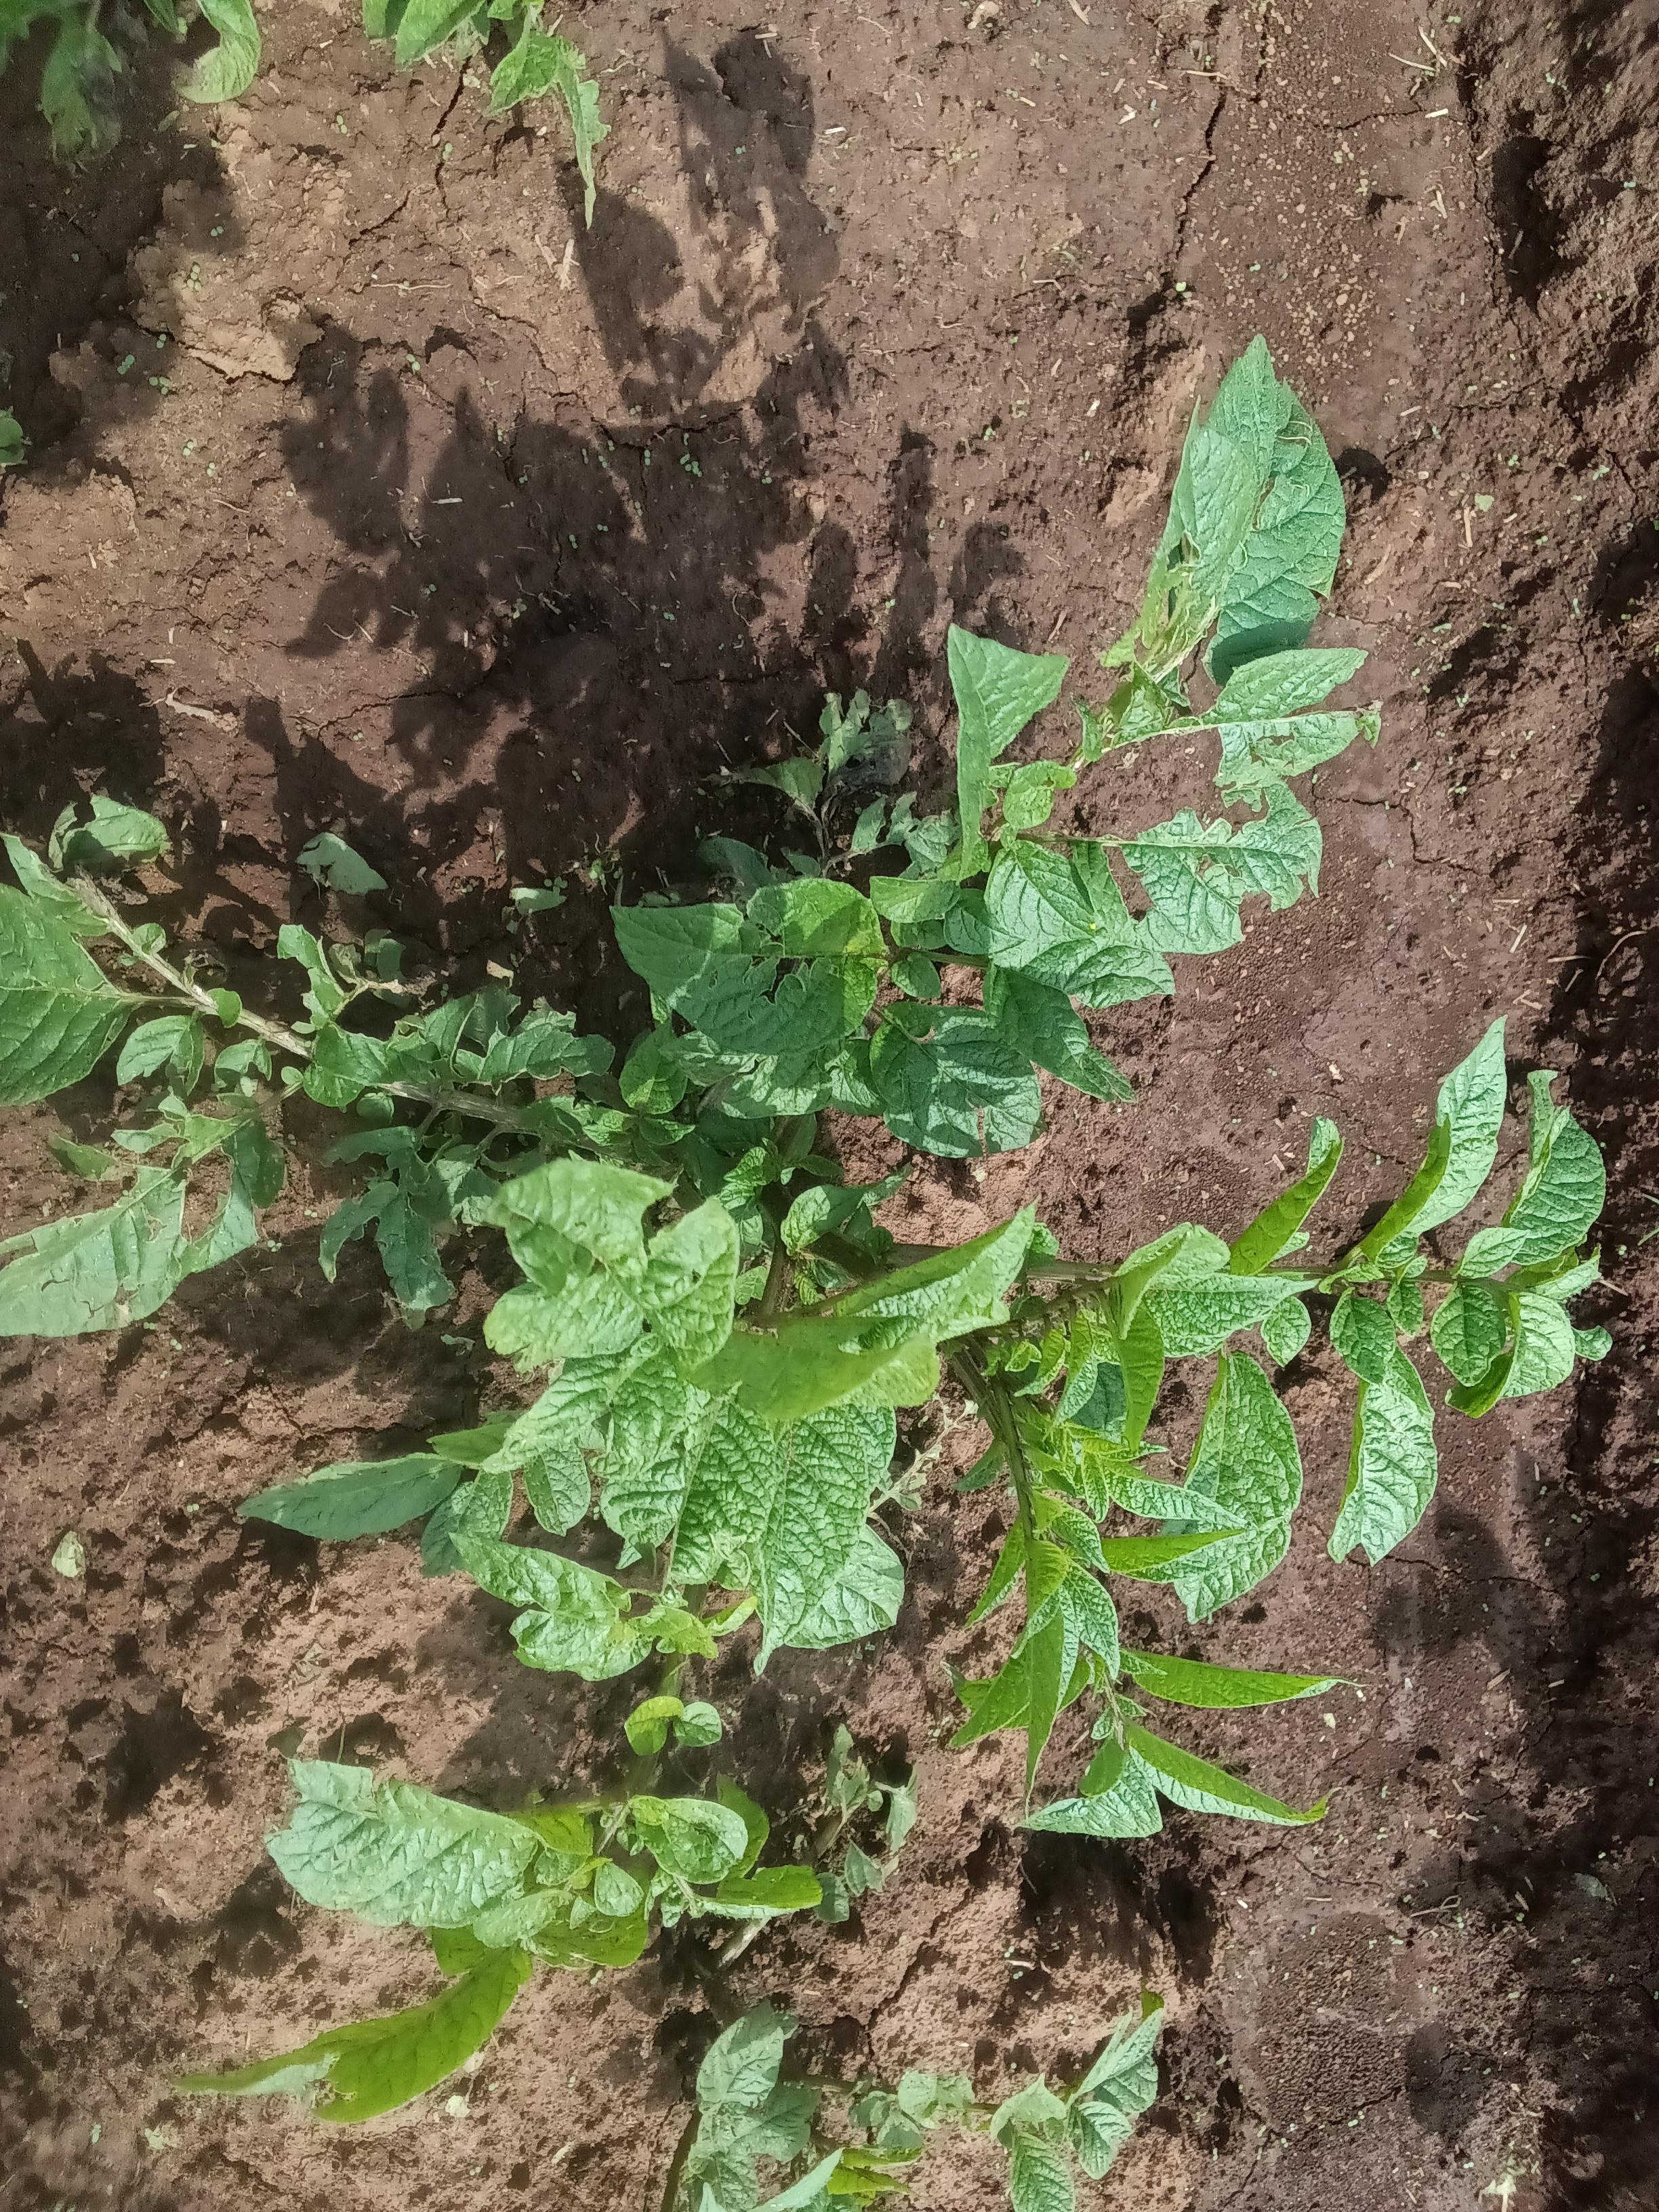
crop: potato
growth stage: vegetative
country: Kenya
